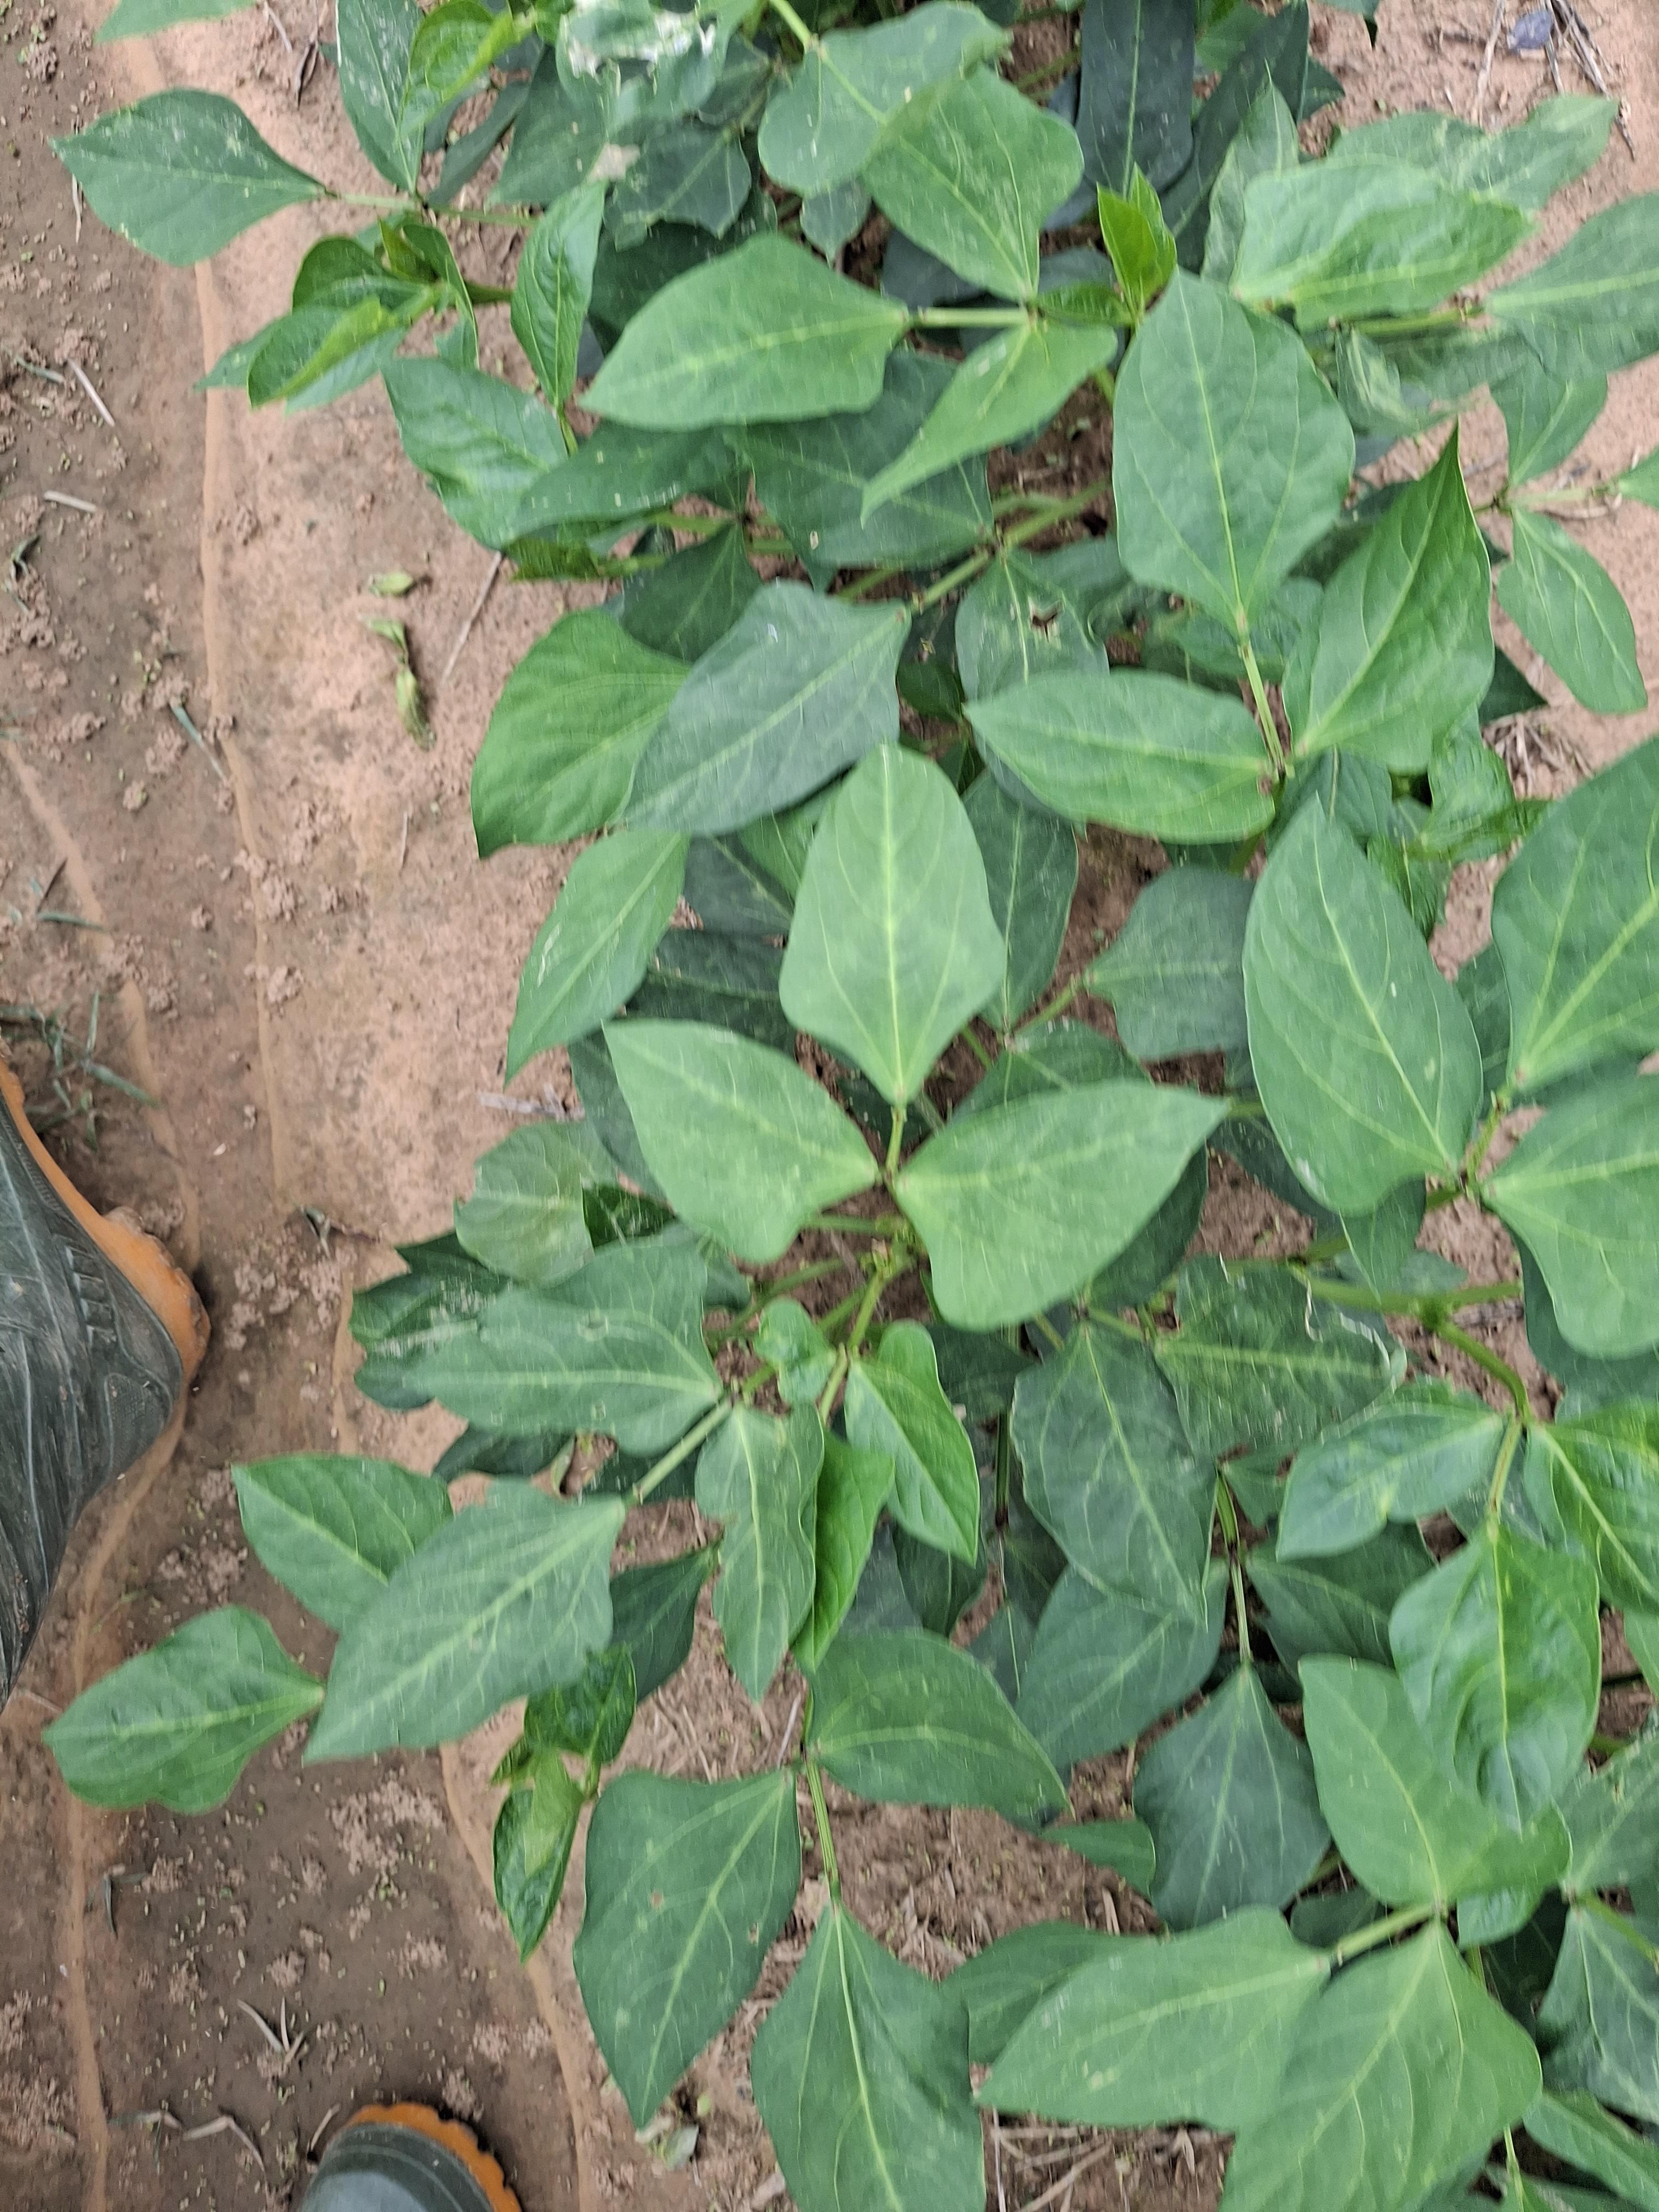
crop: cowpea
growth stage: vegetative
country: Nigeria
